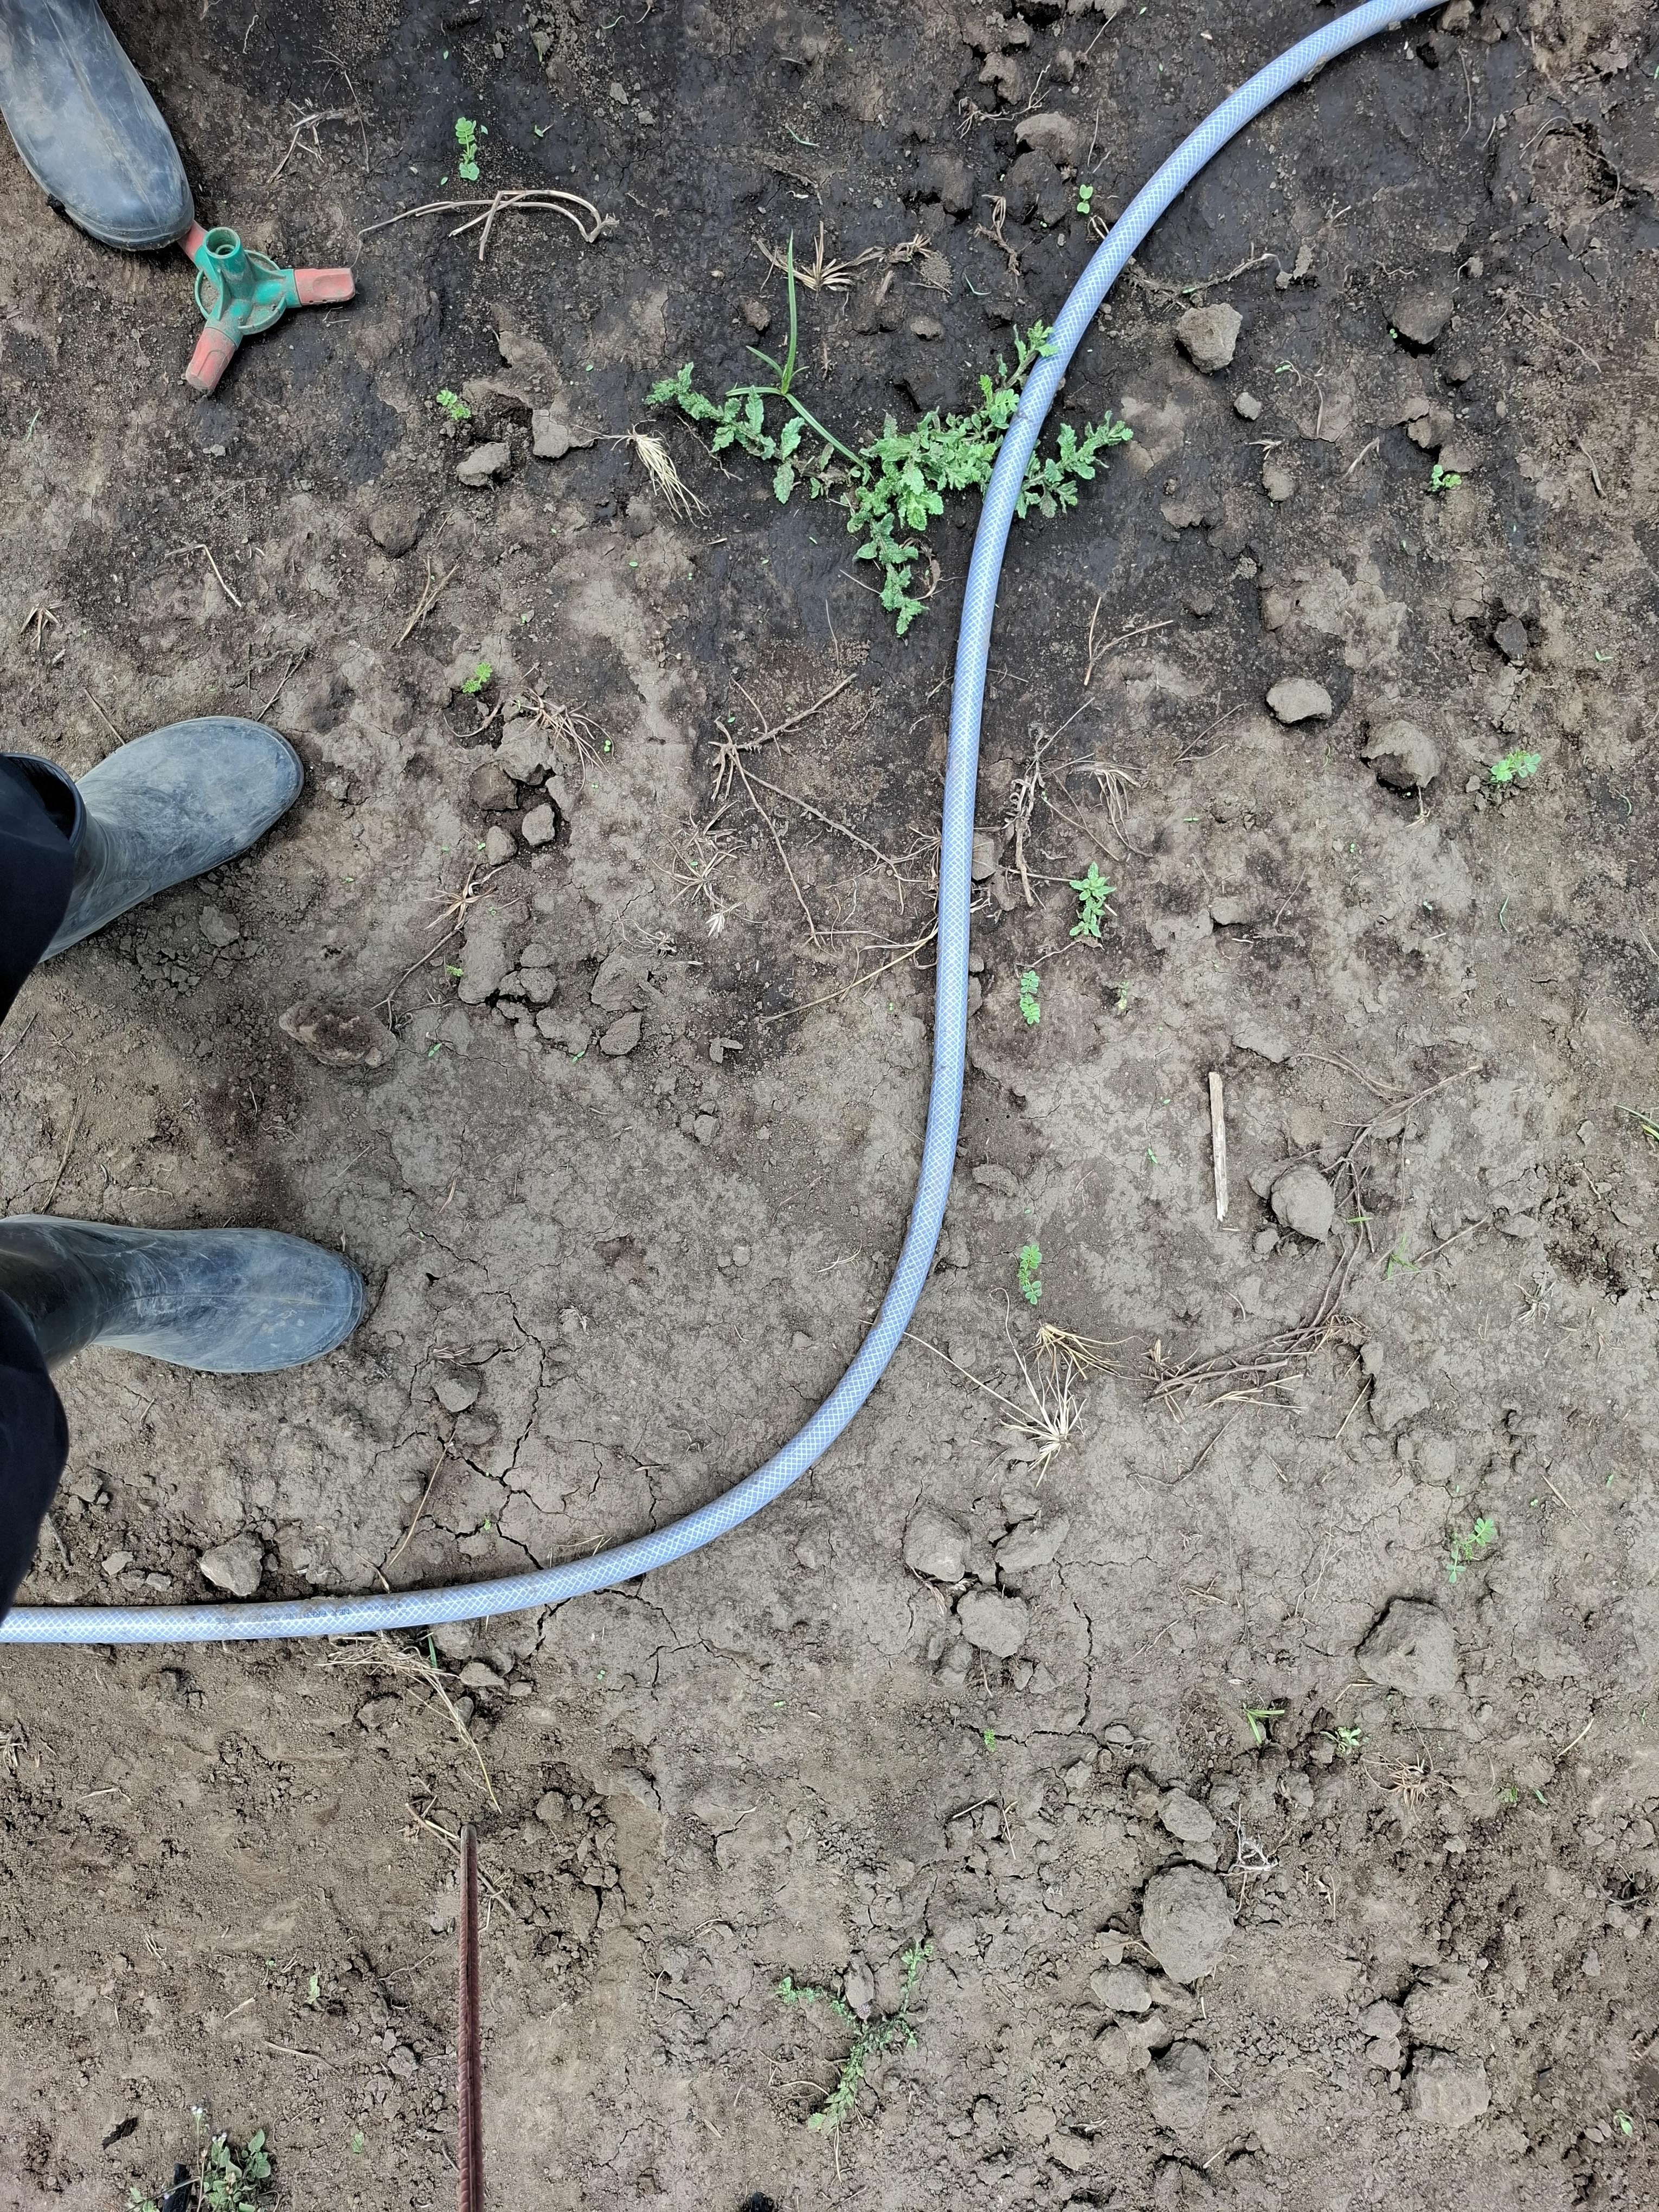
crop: chickpea
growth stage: emergence
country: Tanzania
